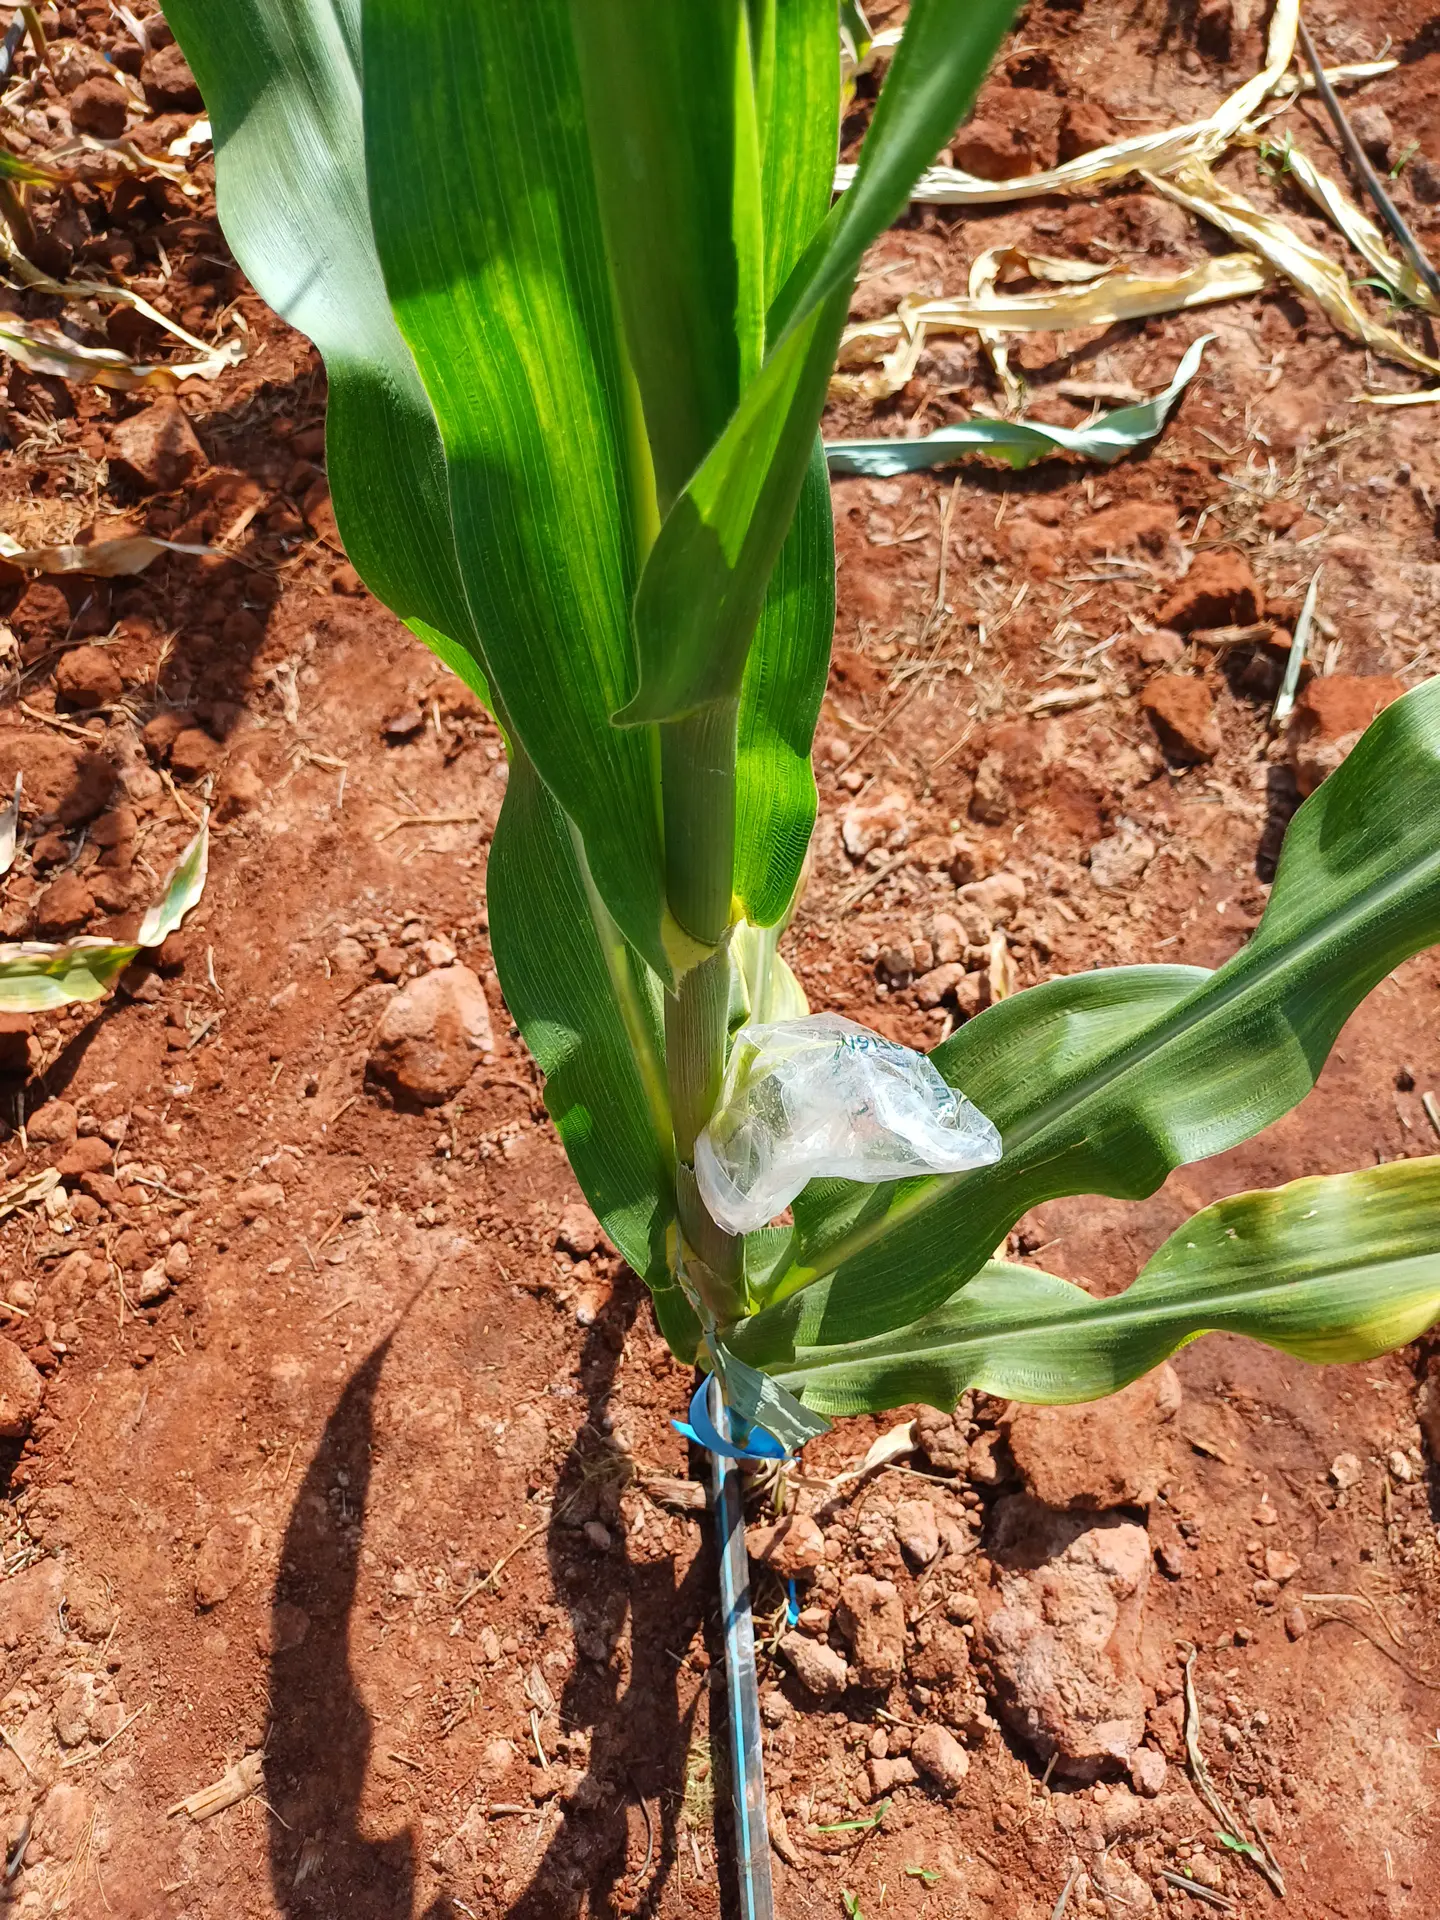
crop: maize
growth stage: vegetative
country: Kenya
